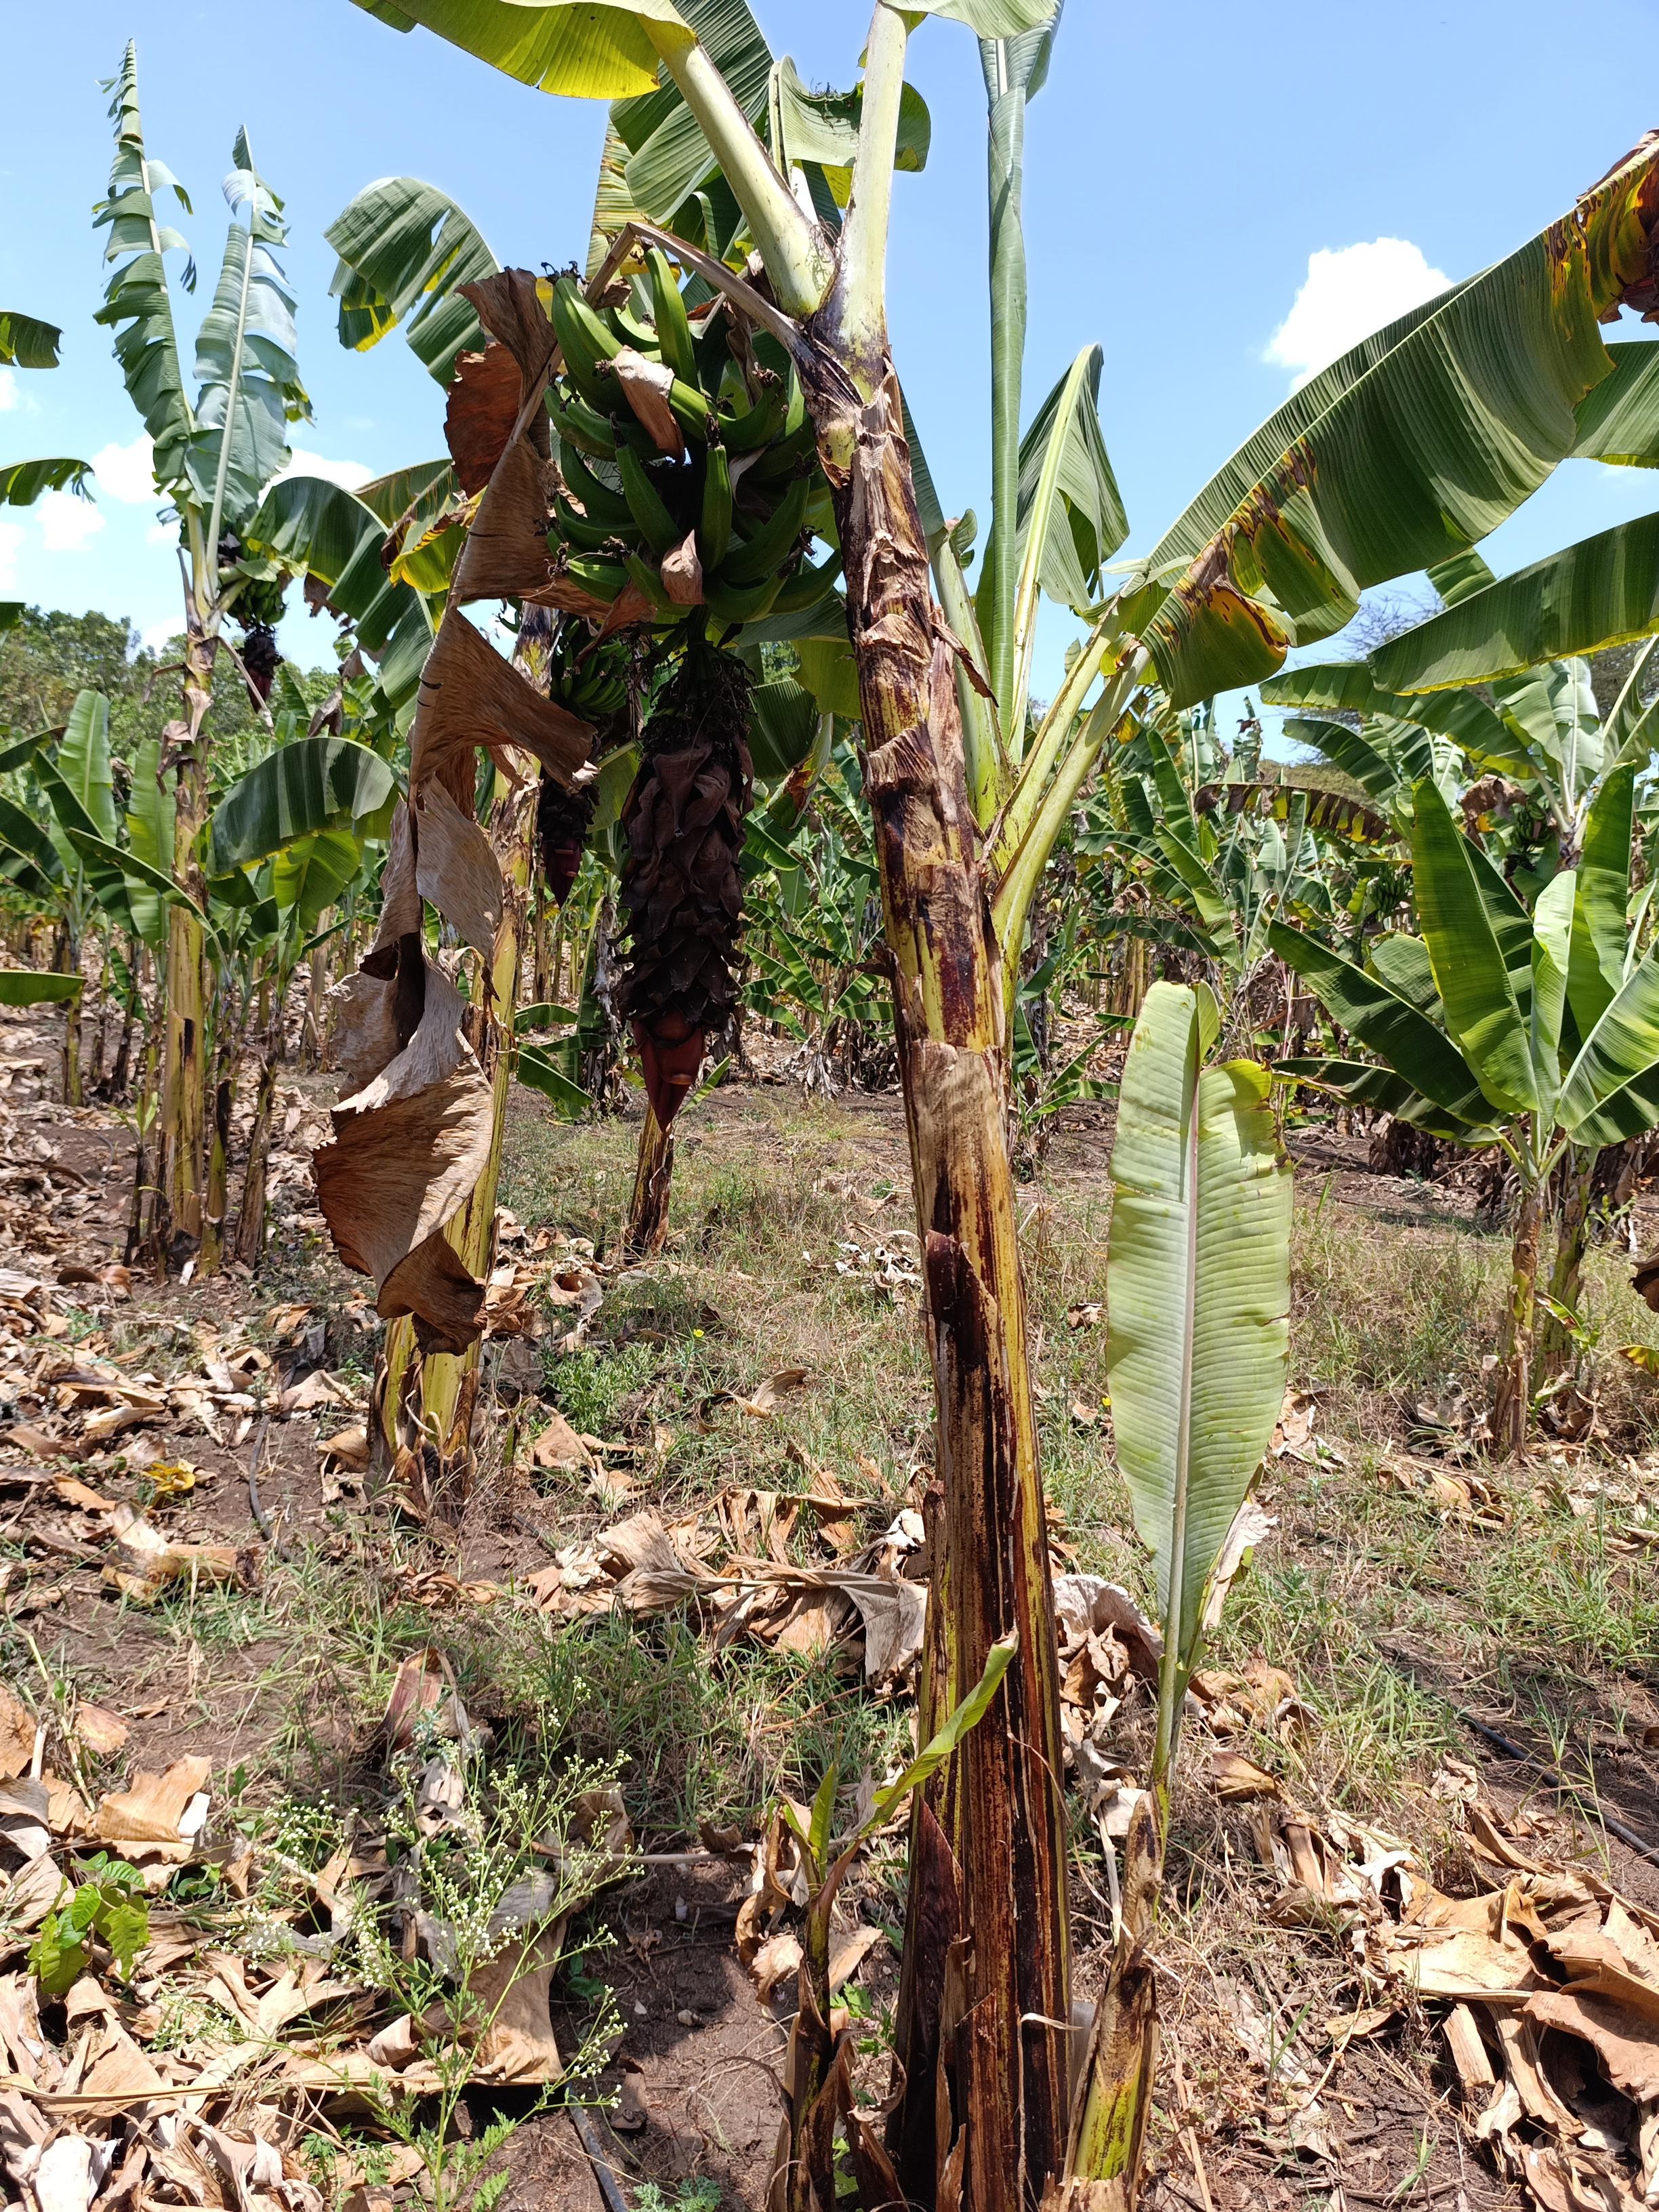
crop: banana
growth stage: development fruit
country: Tanzania
